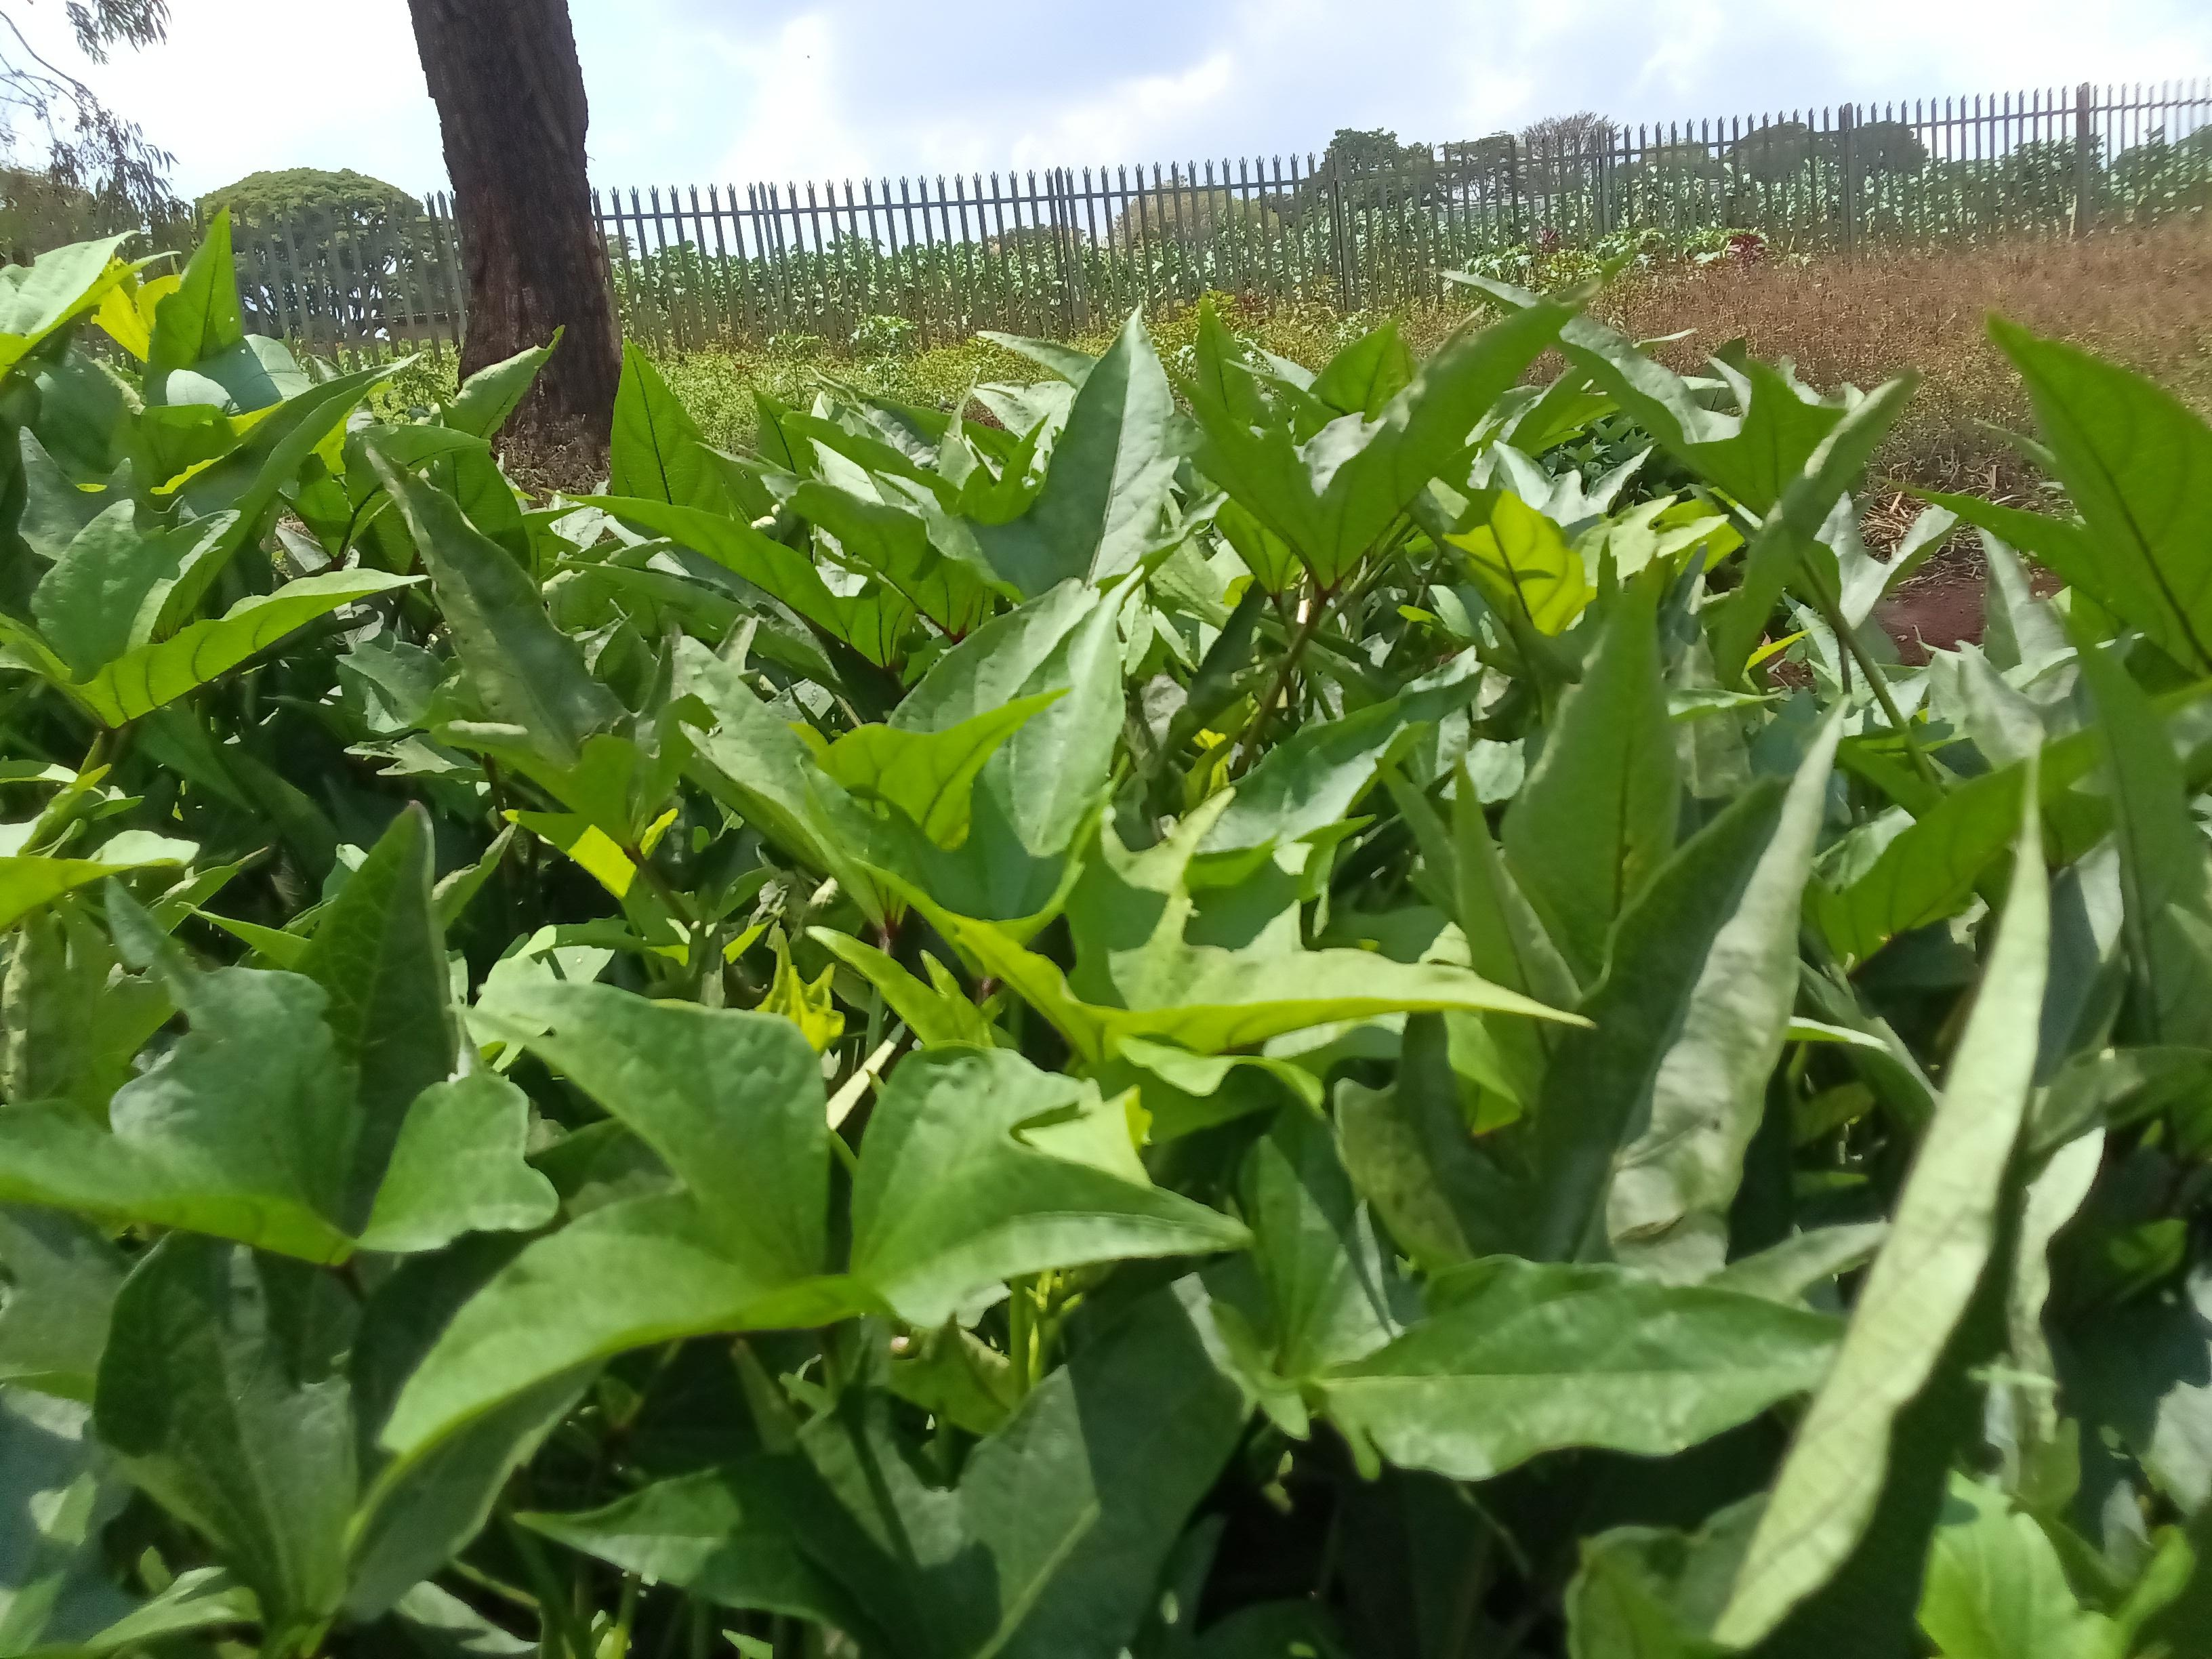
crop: sweet potato
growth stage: vegetative
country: Kenya
